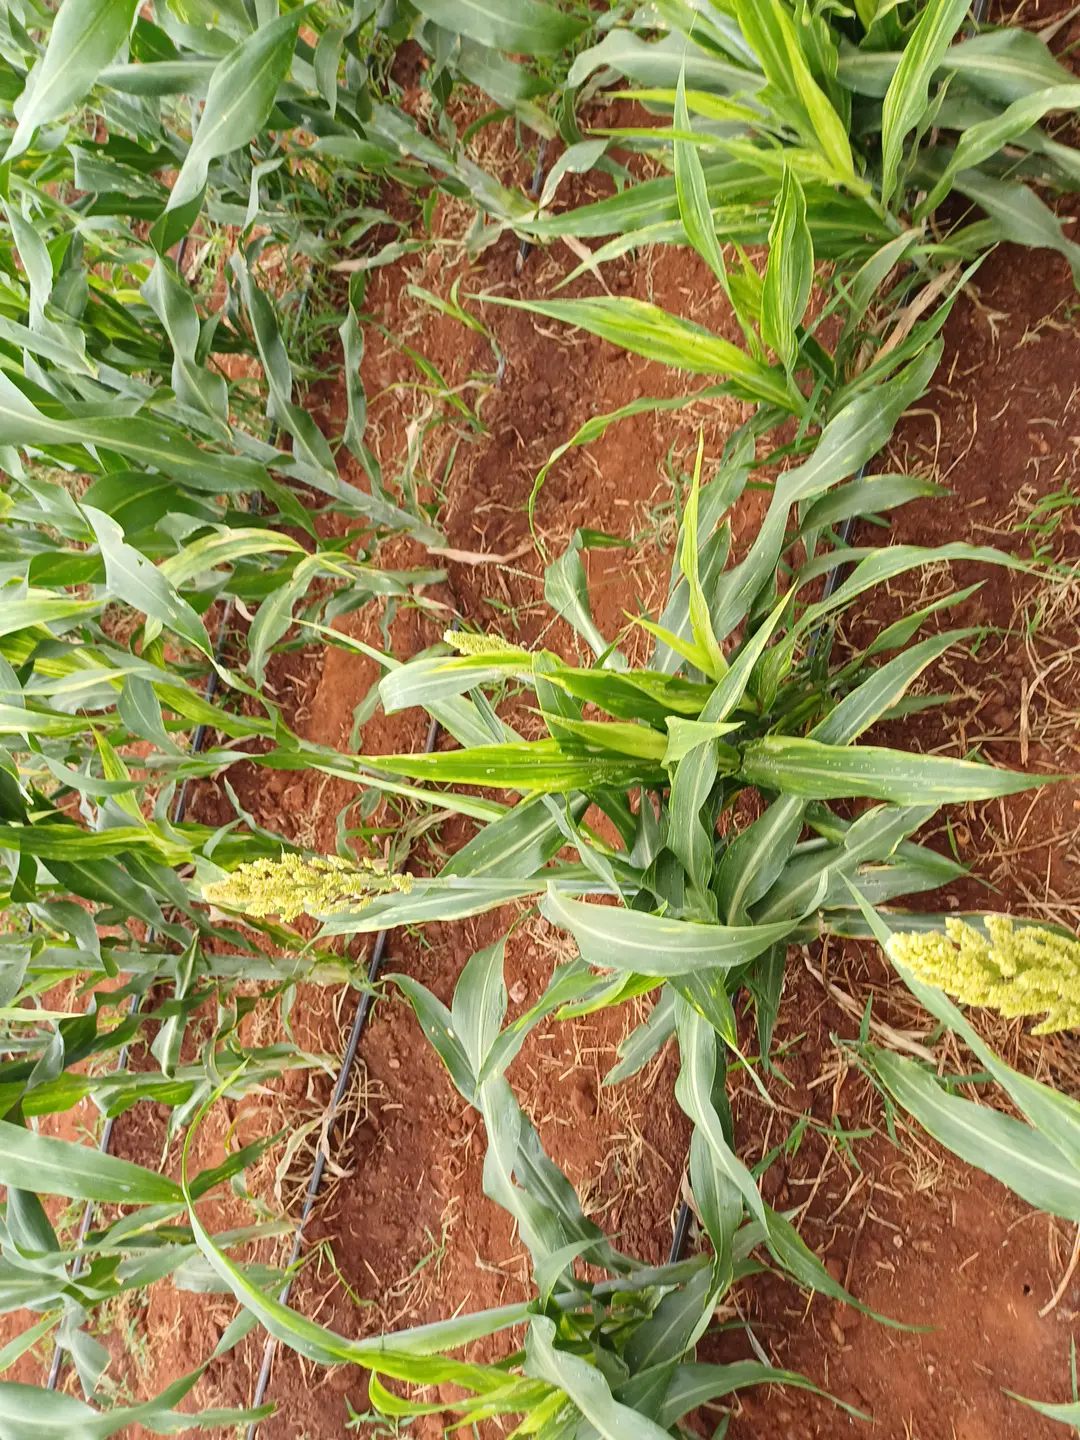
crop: sorghum
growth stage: heading tuber
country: Kenya
